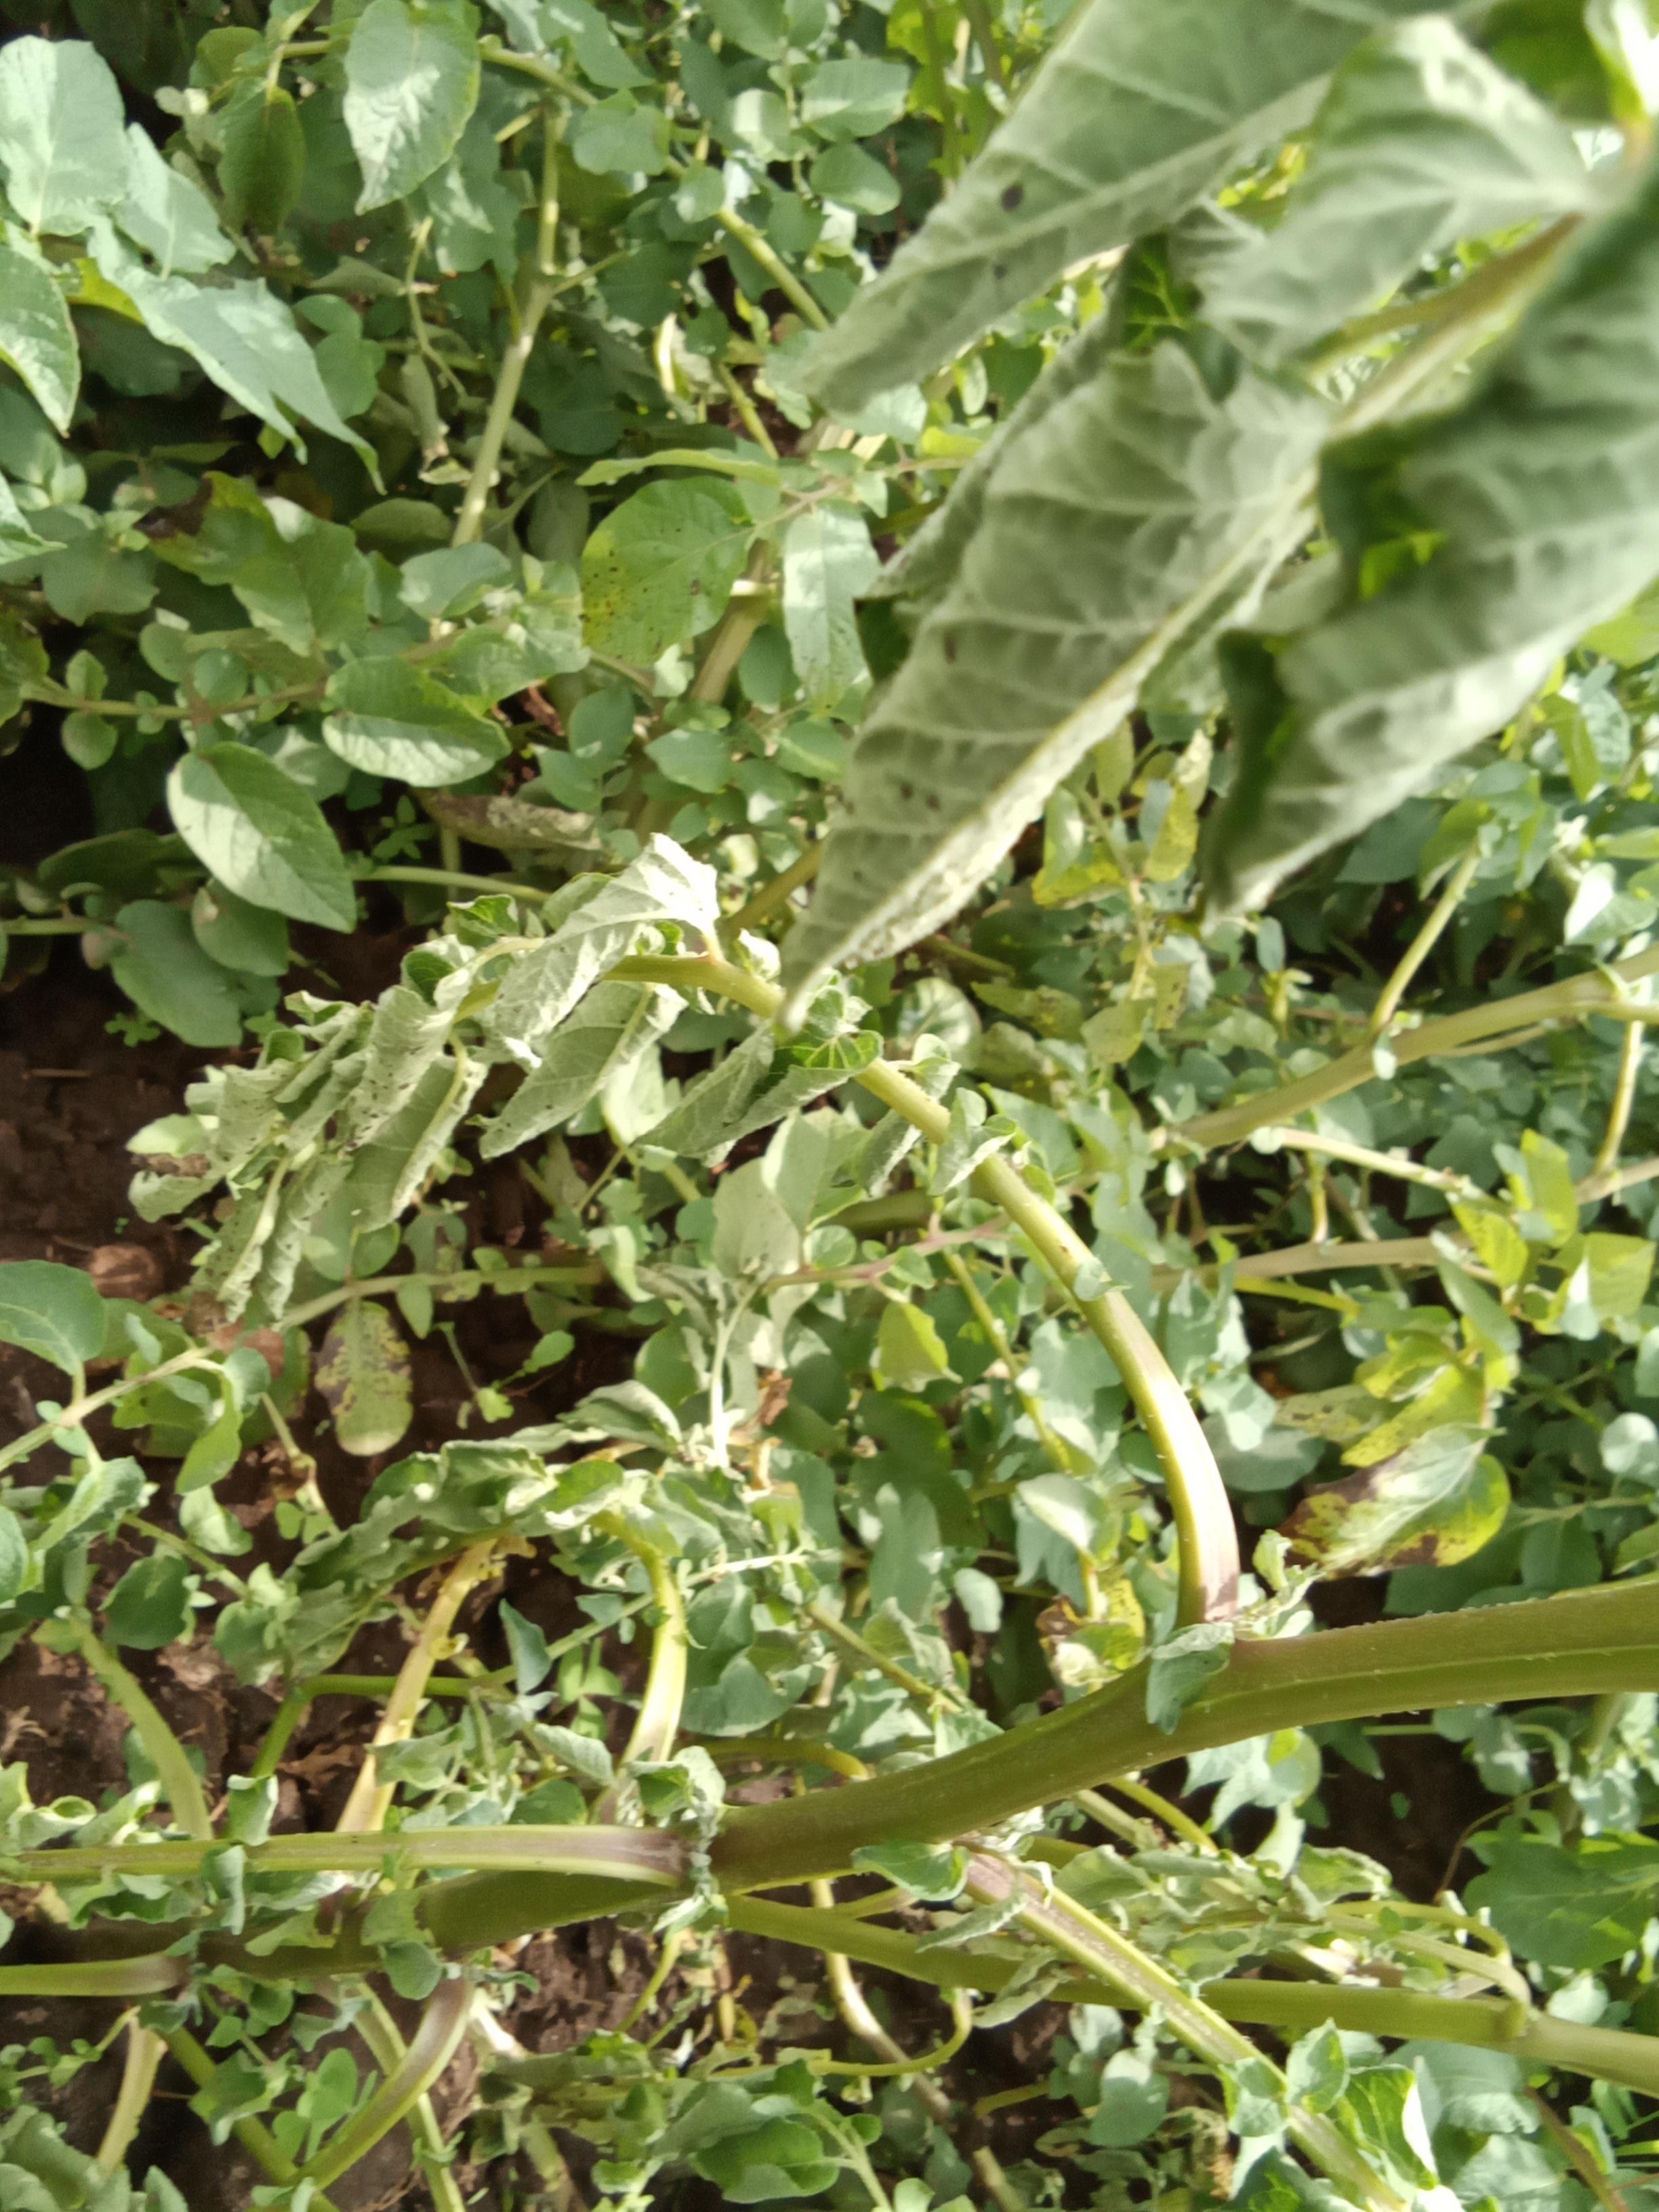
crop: potato
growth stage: vegetative
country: Kenya
